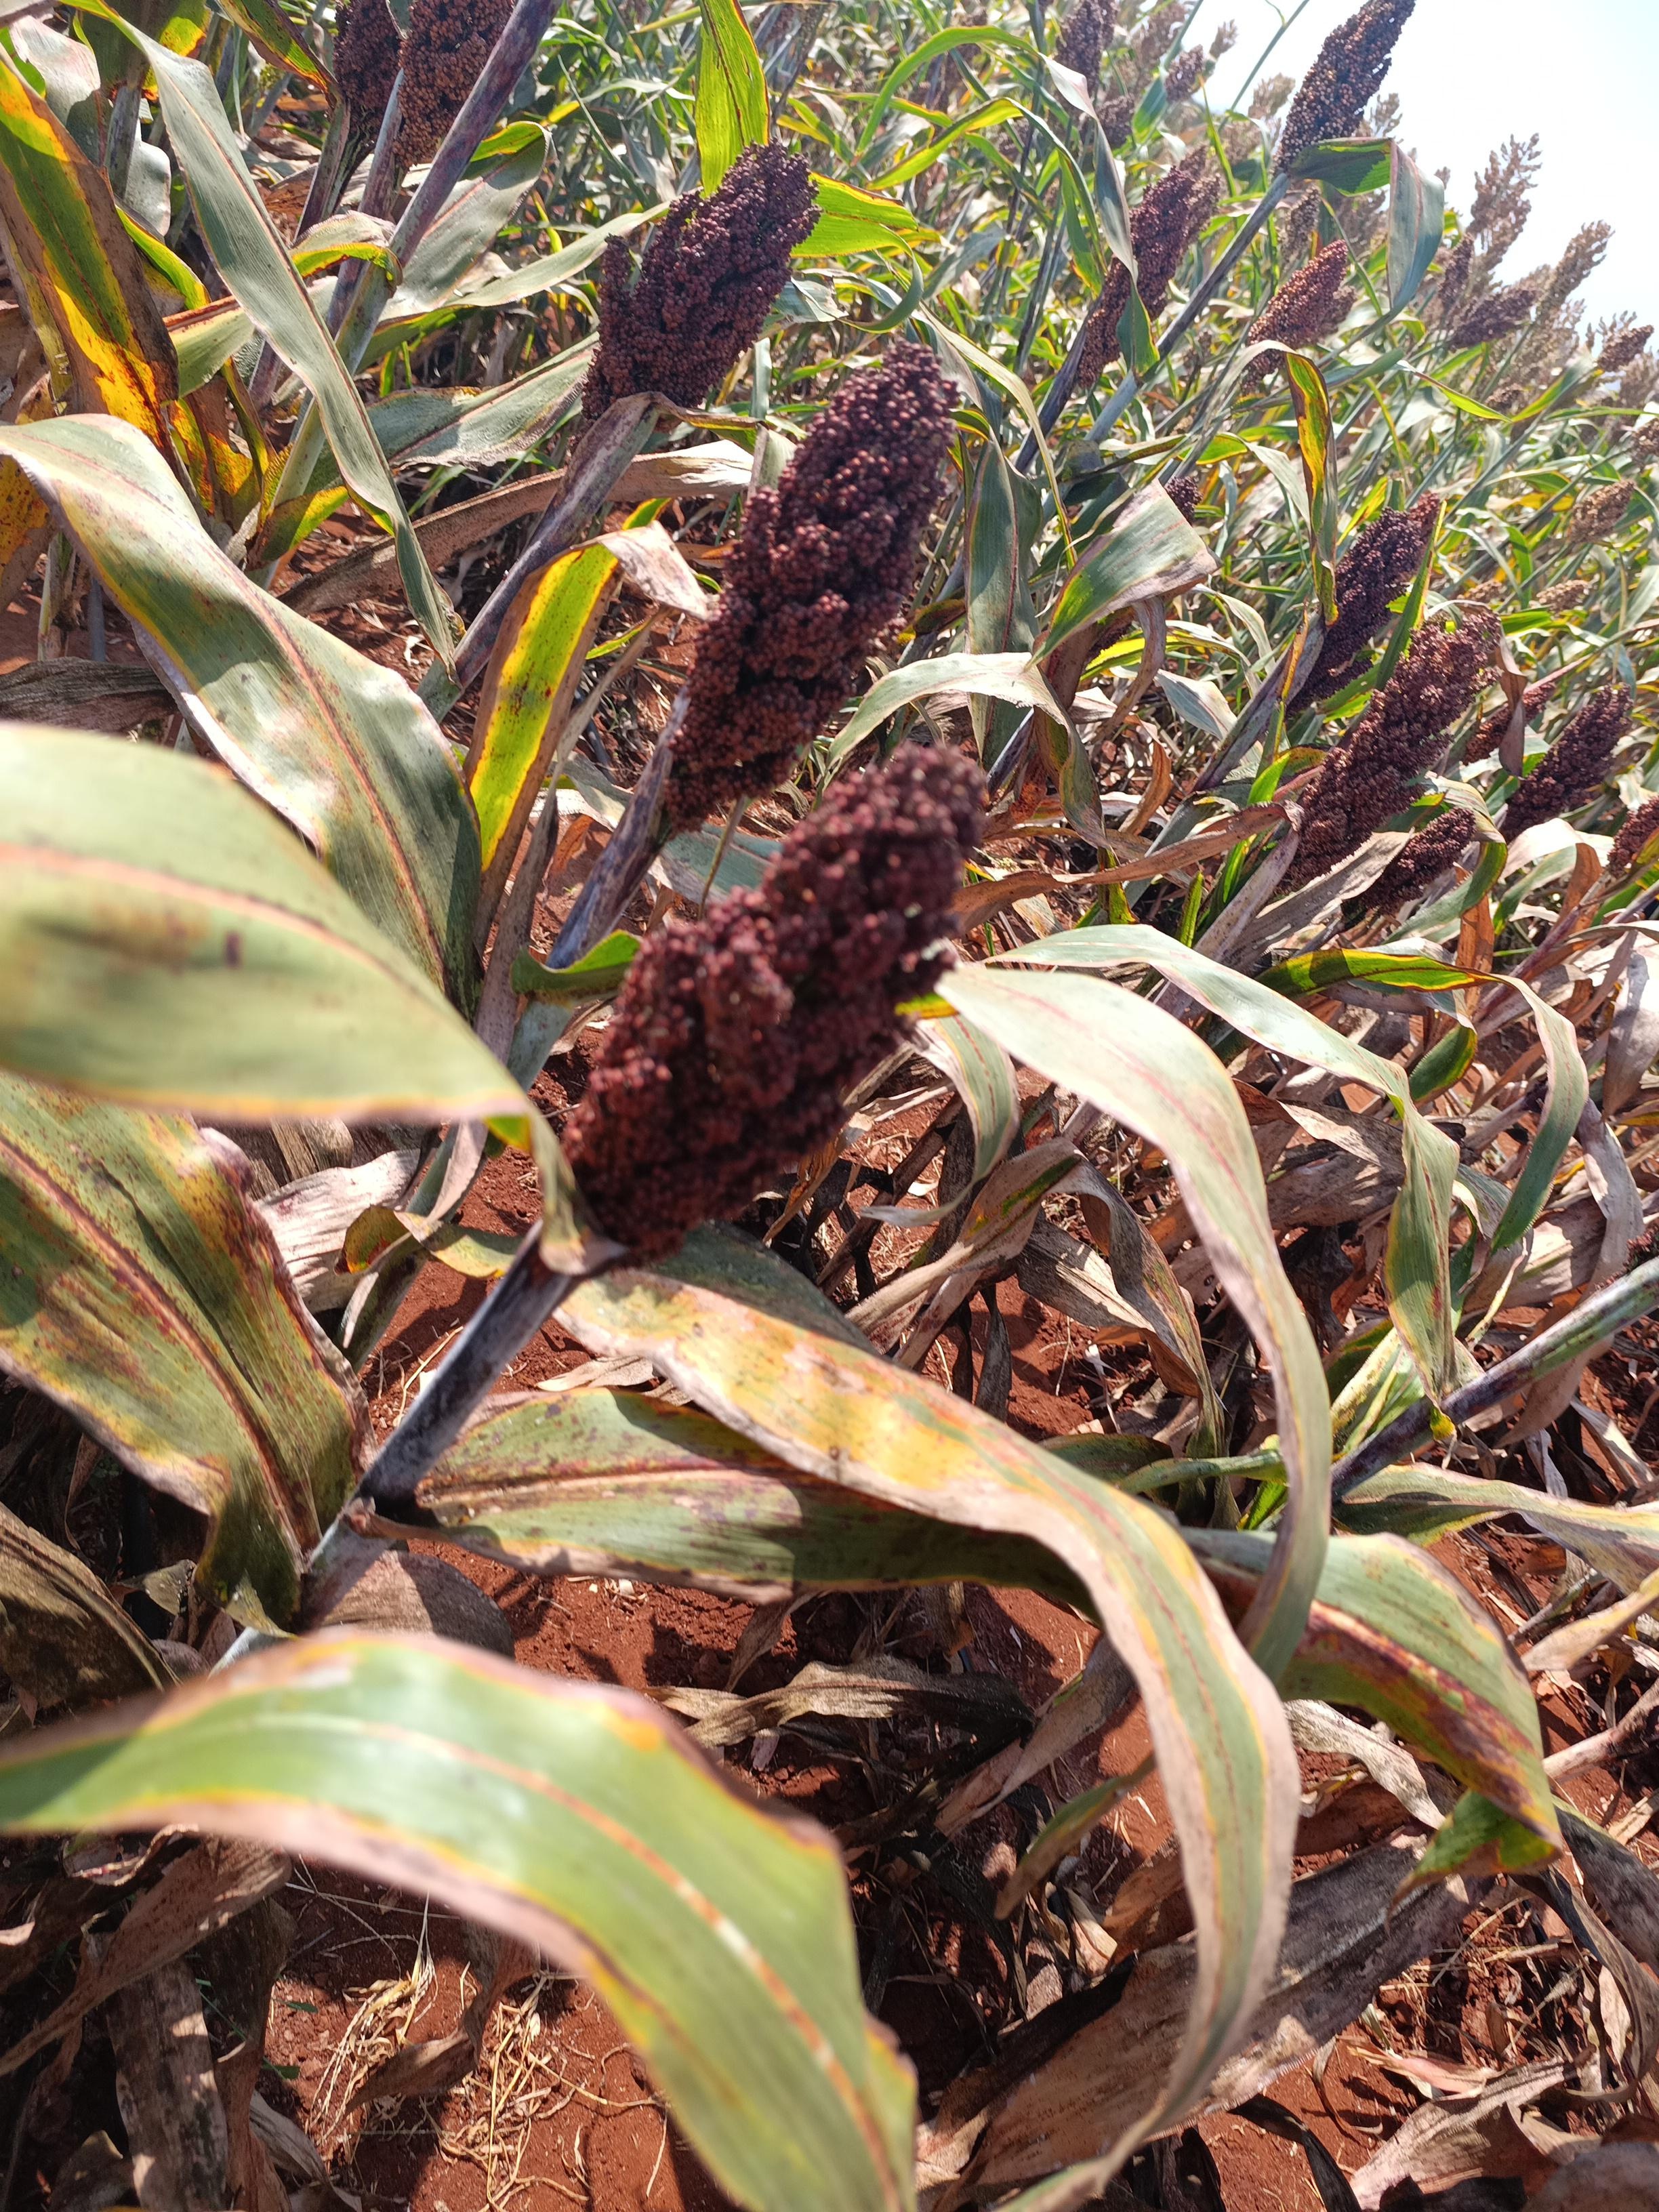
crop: sorghum
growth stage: maturity
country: Kenya
